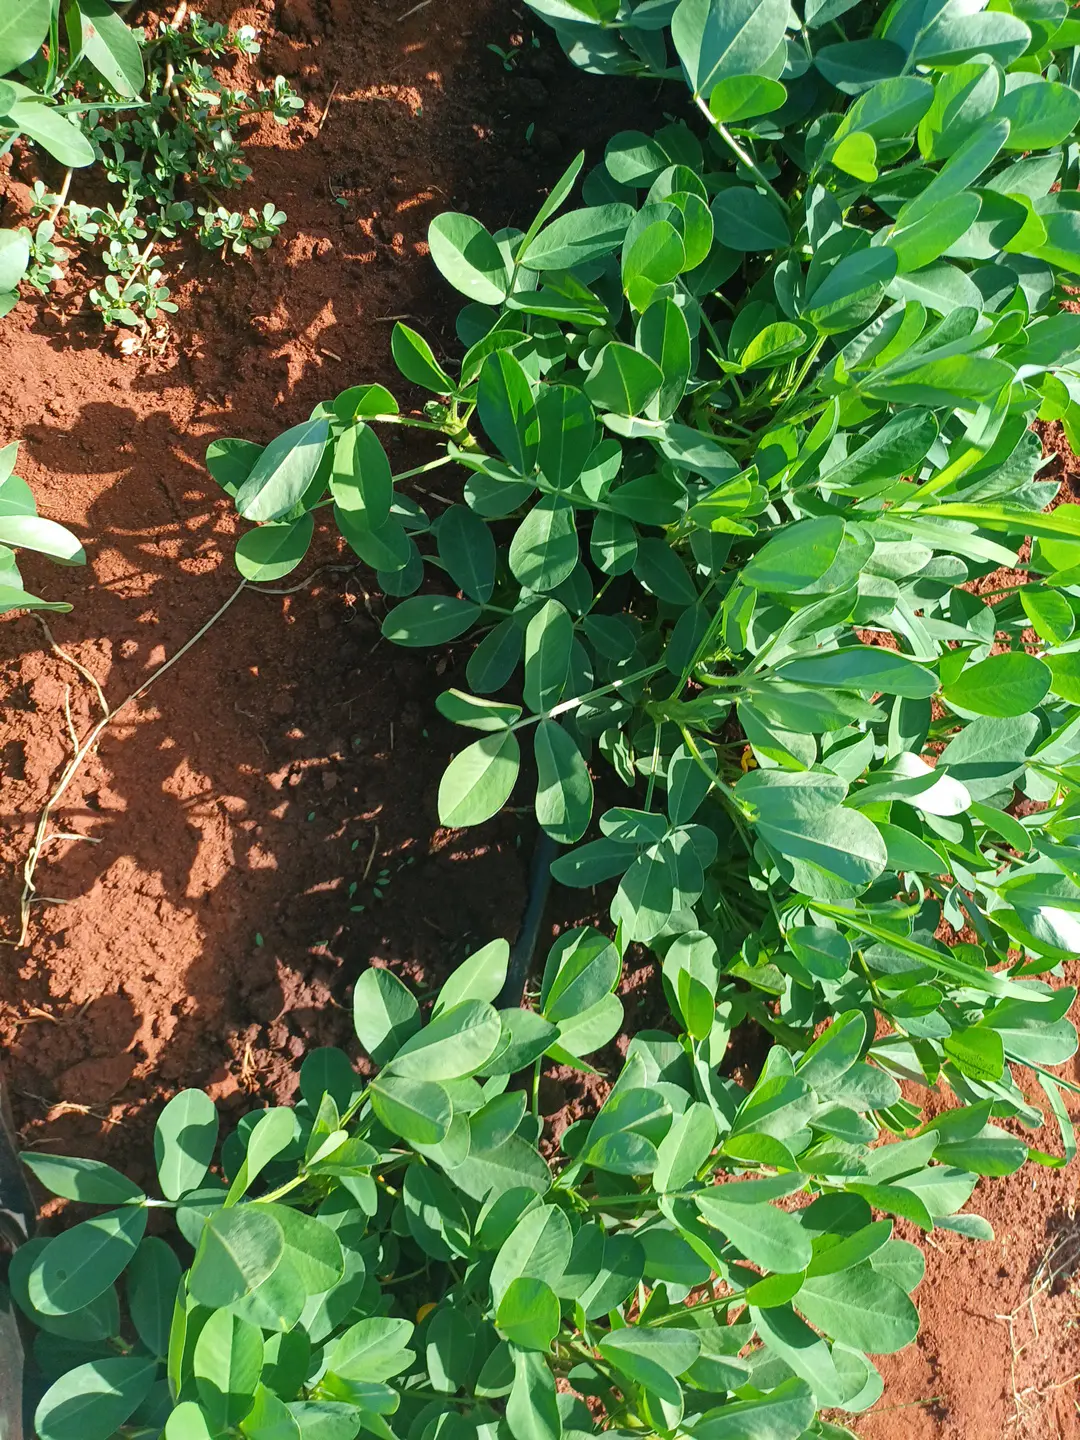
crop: groundnut
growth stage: flowering
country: Kenya
